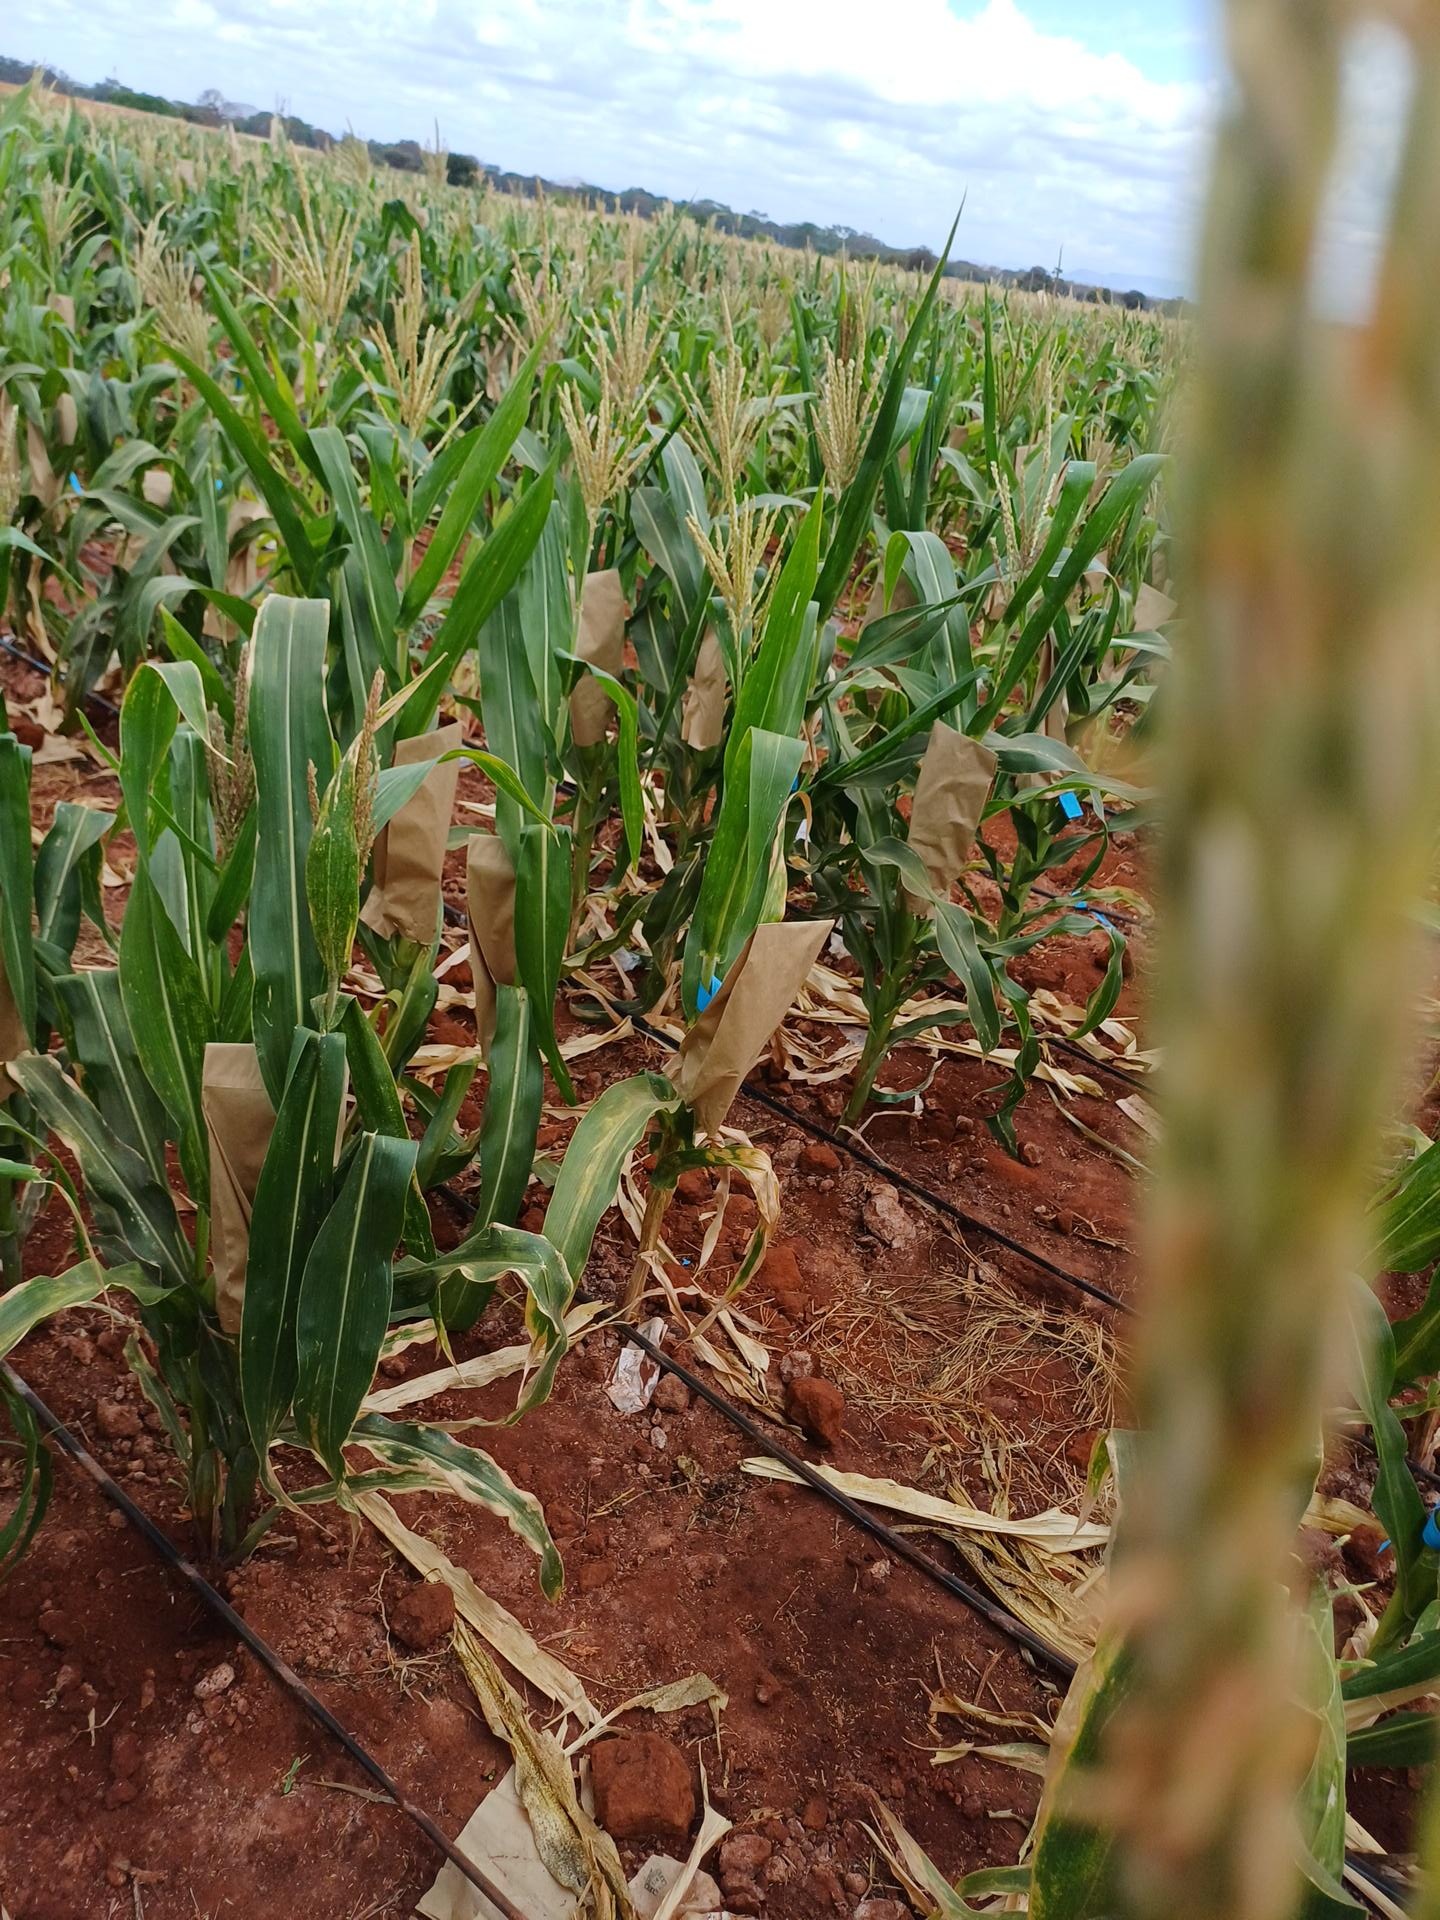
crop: maize
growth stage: flowering
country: Kenya
